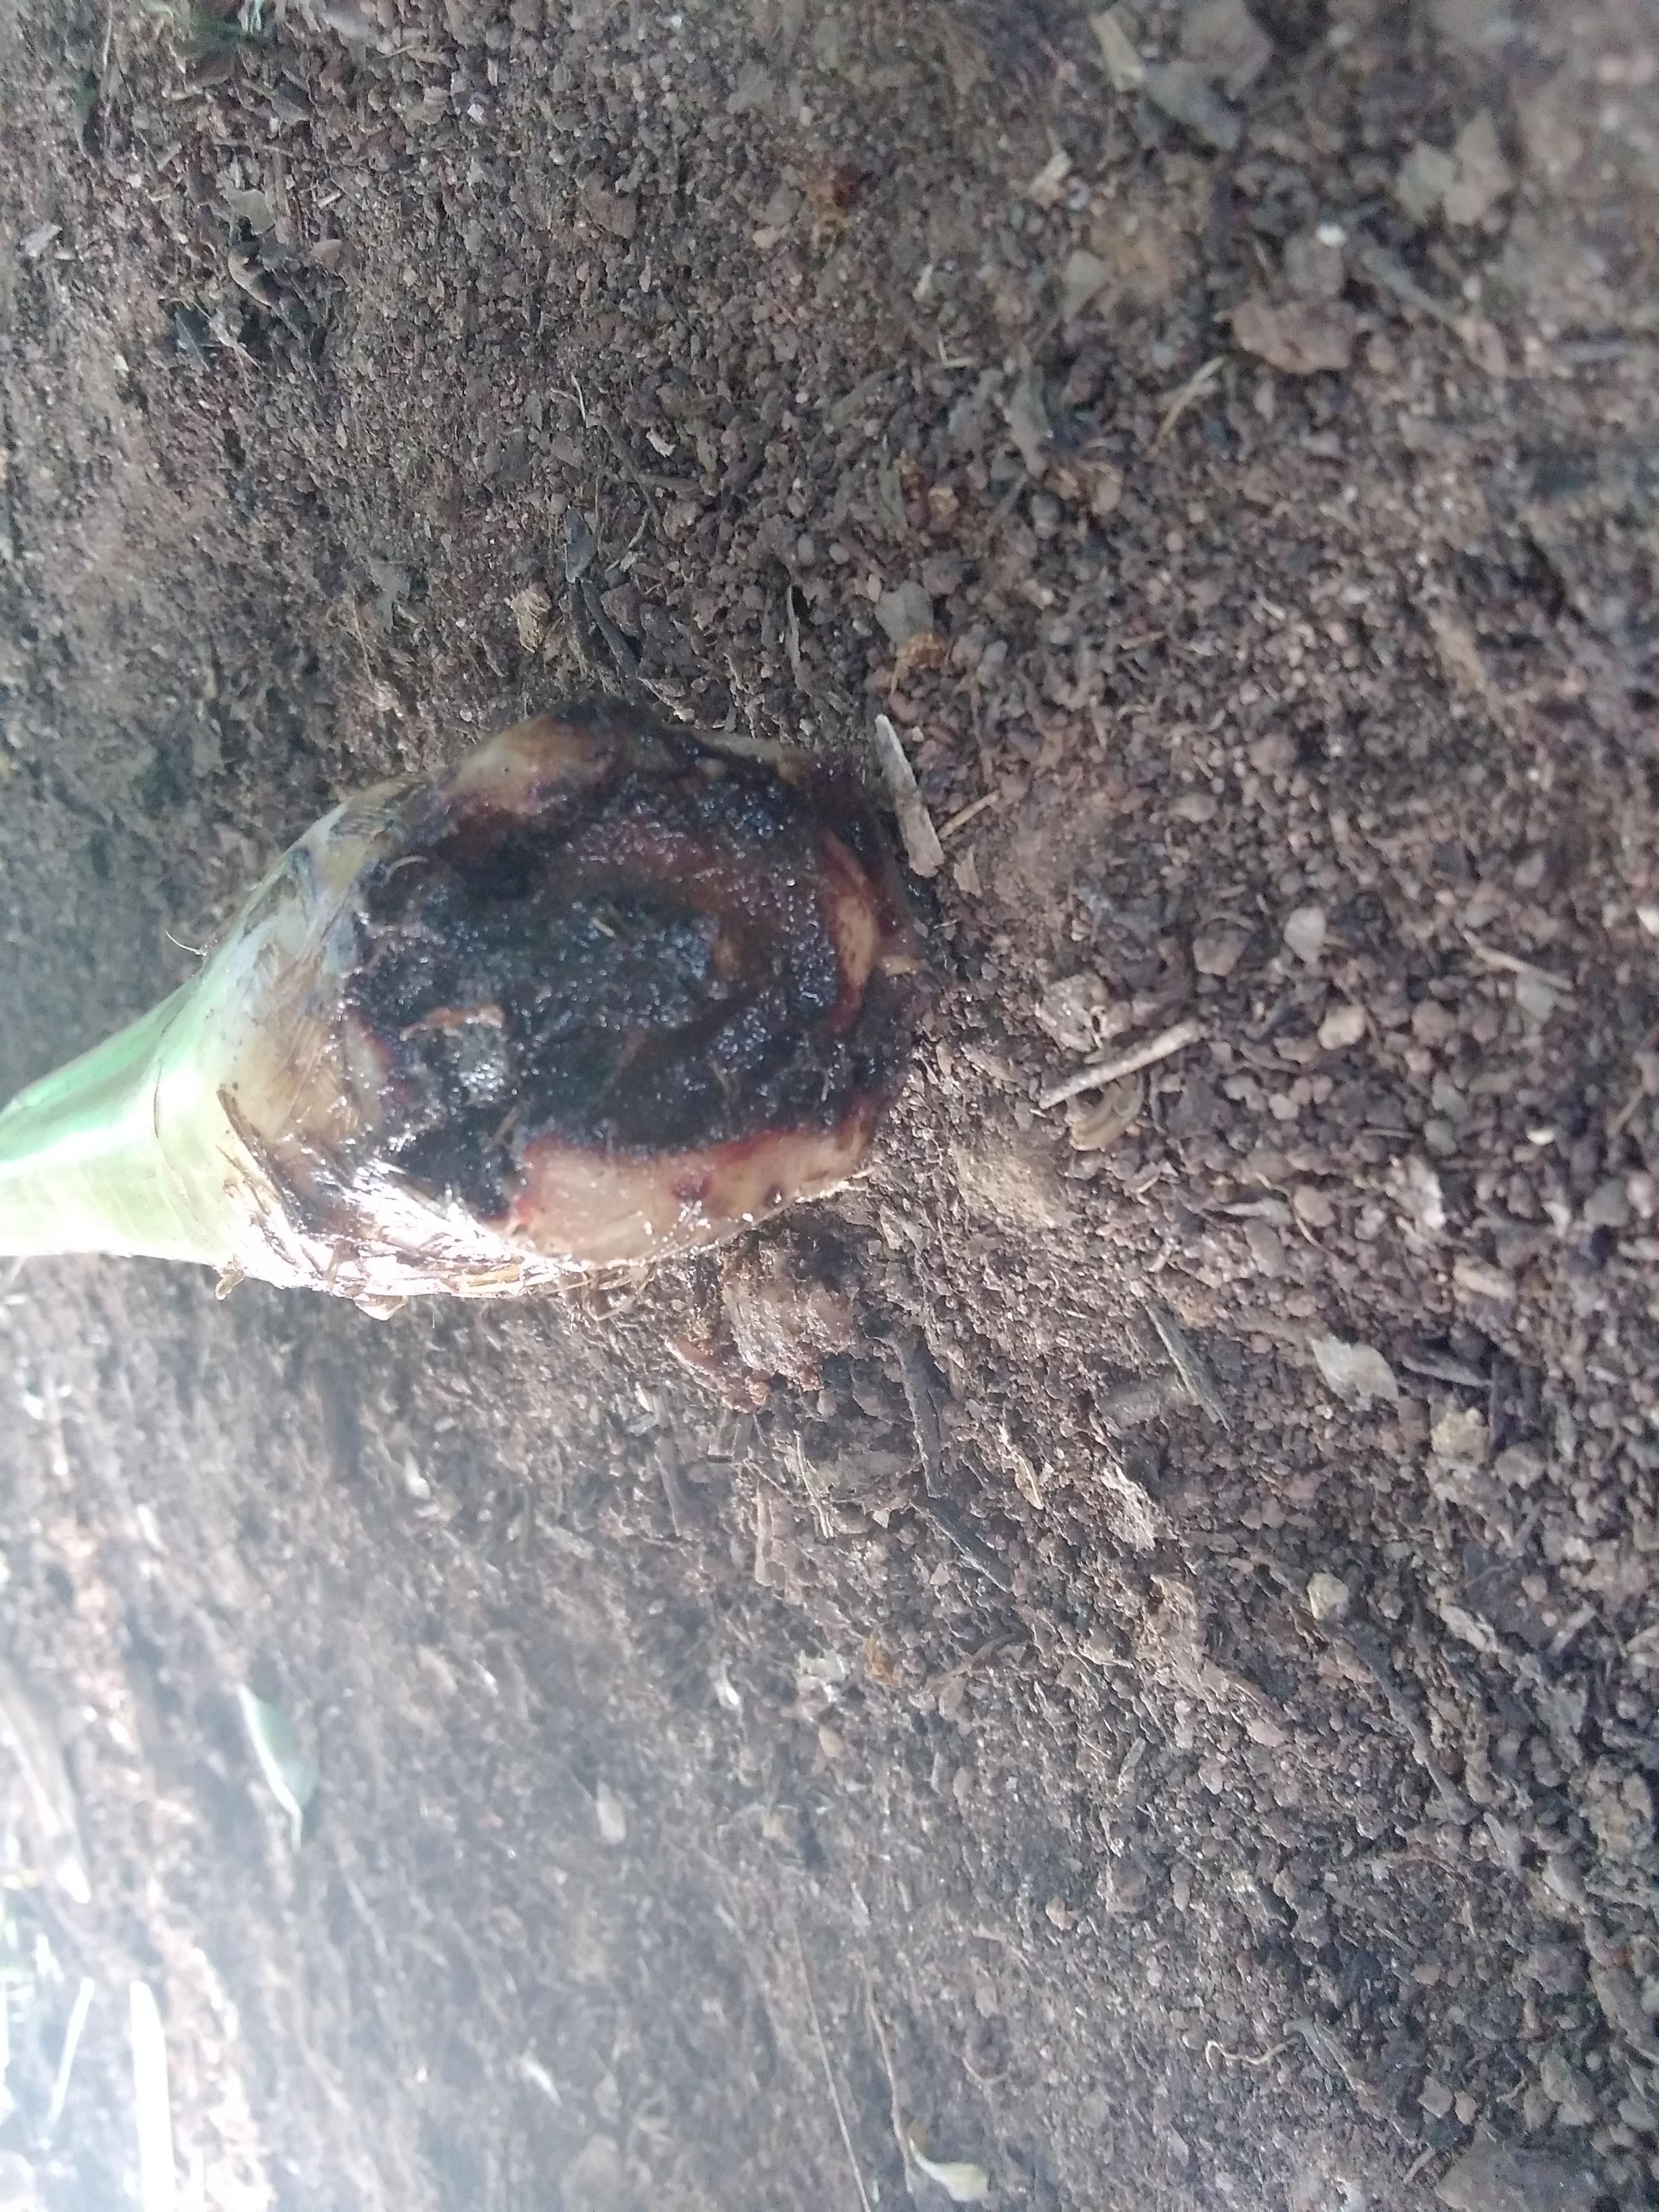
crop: banana
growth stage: vegetative
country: Tanzania
